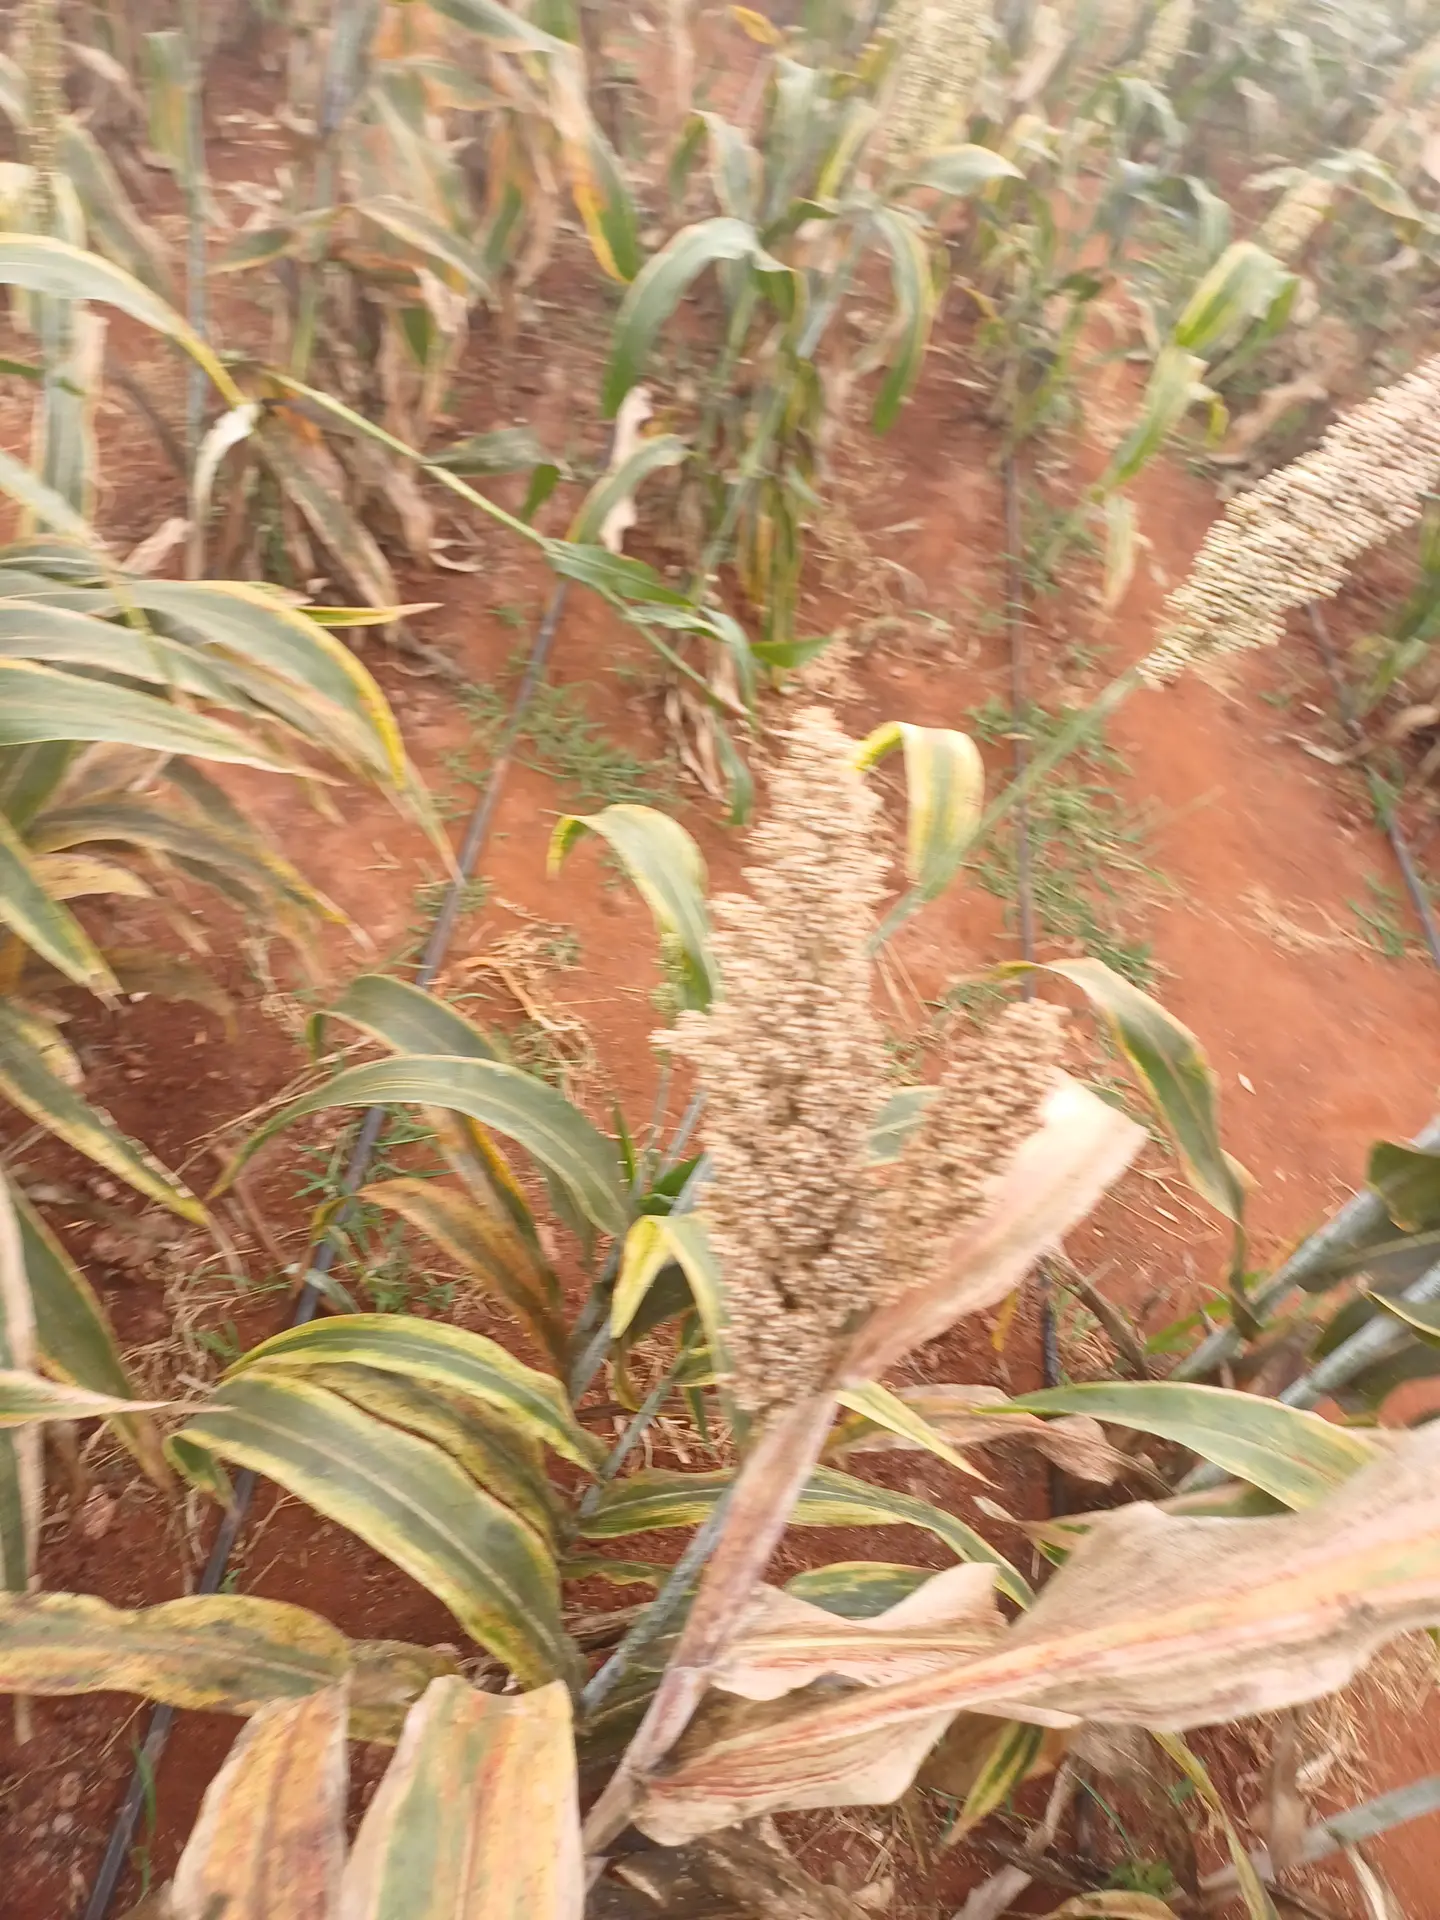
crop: sorghum
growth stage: maturity
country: Kenya
